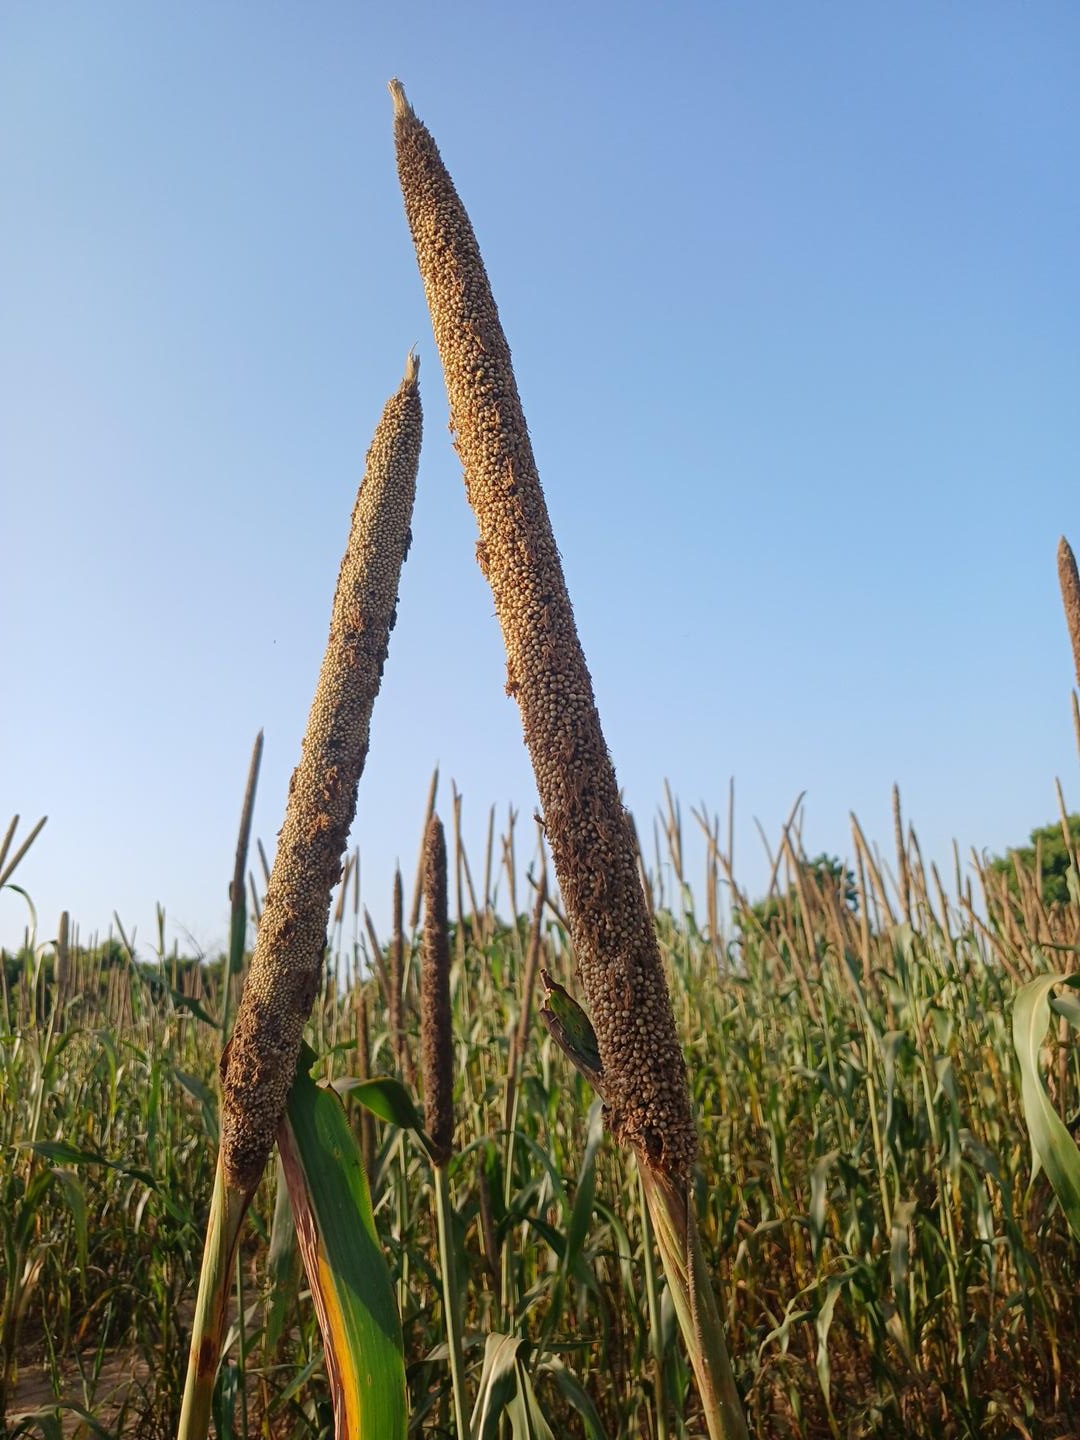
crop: pearl millet
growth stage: maturity
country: Senegal
